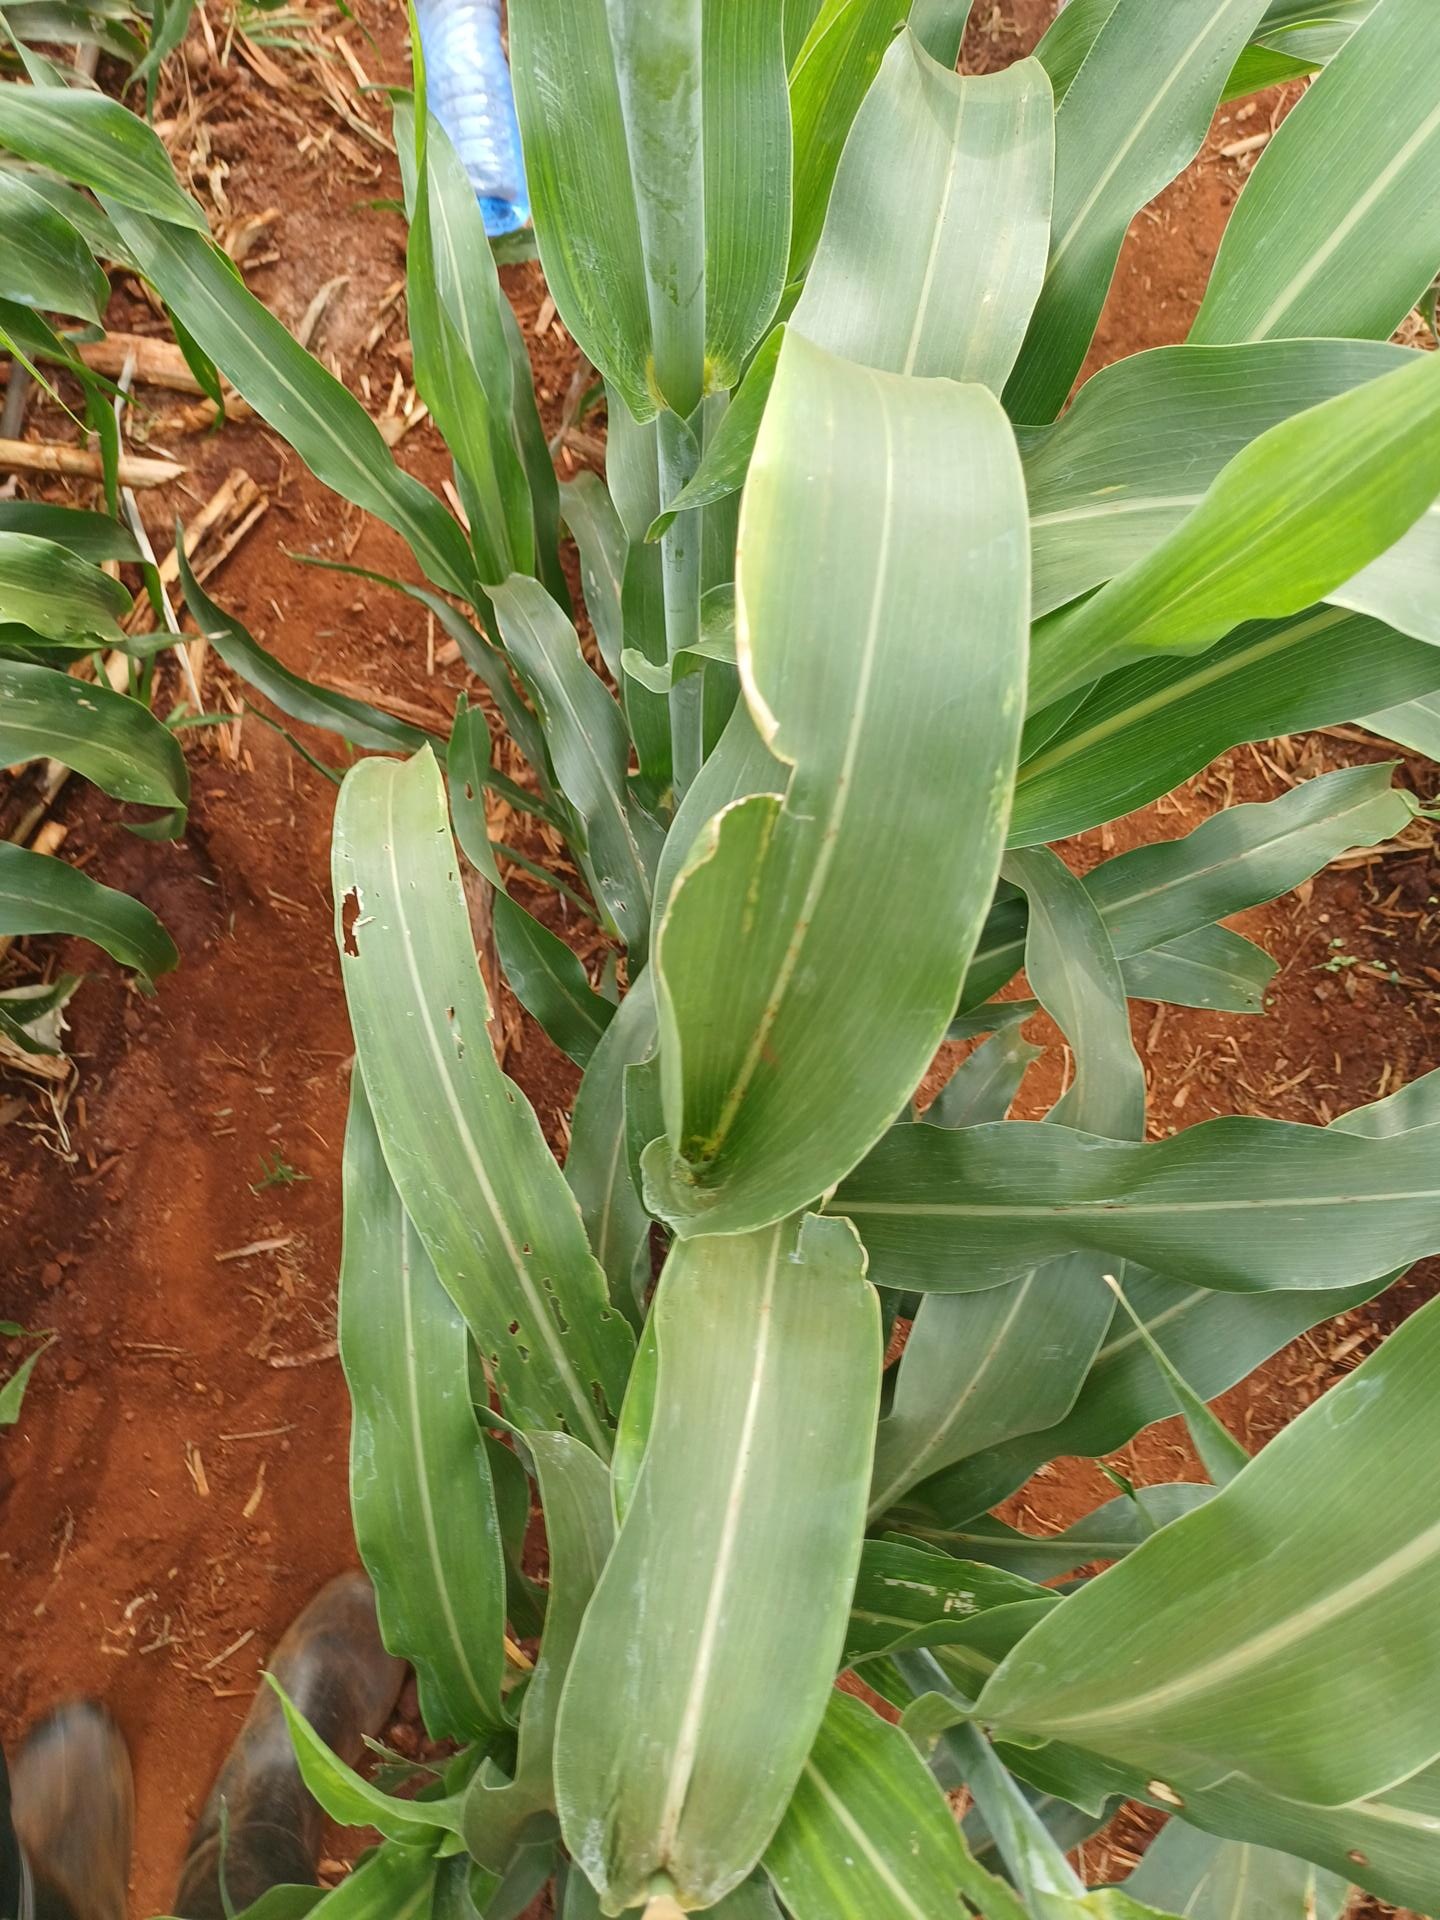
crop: sorghum
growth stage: vegetative
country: Kenya
